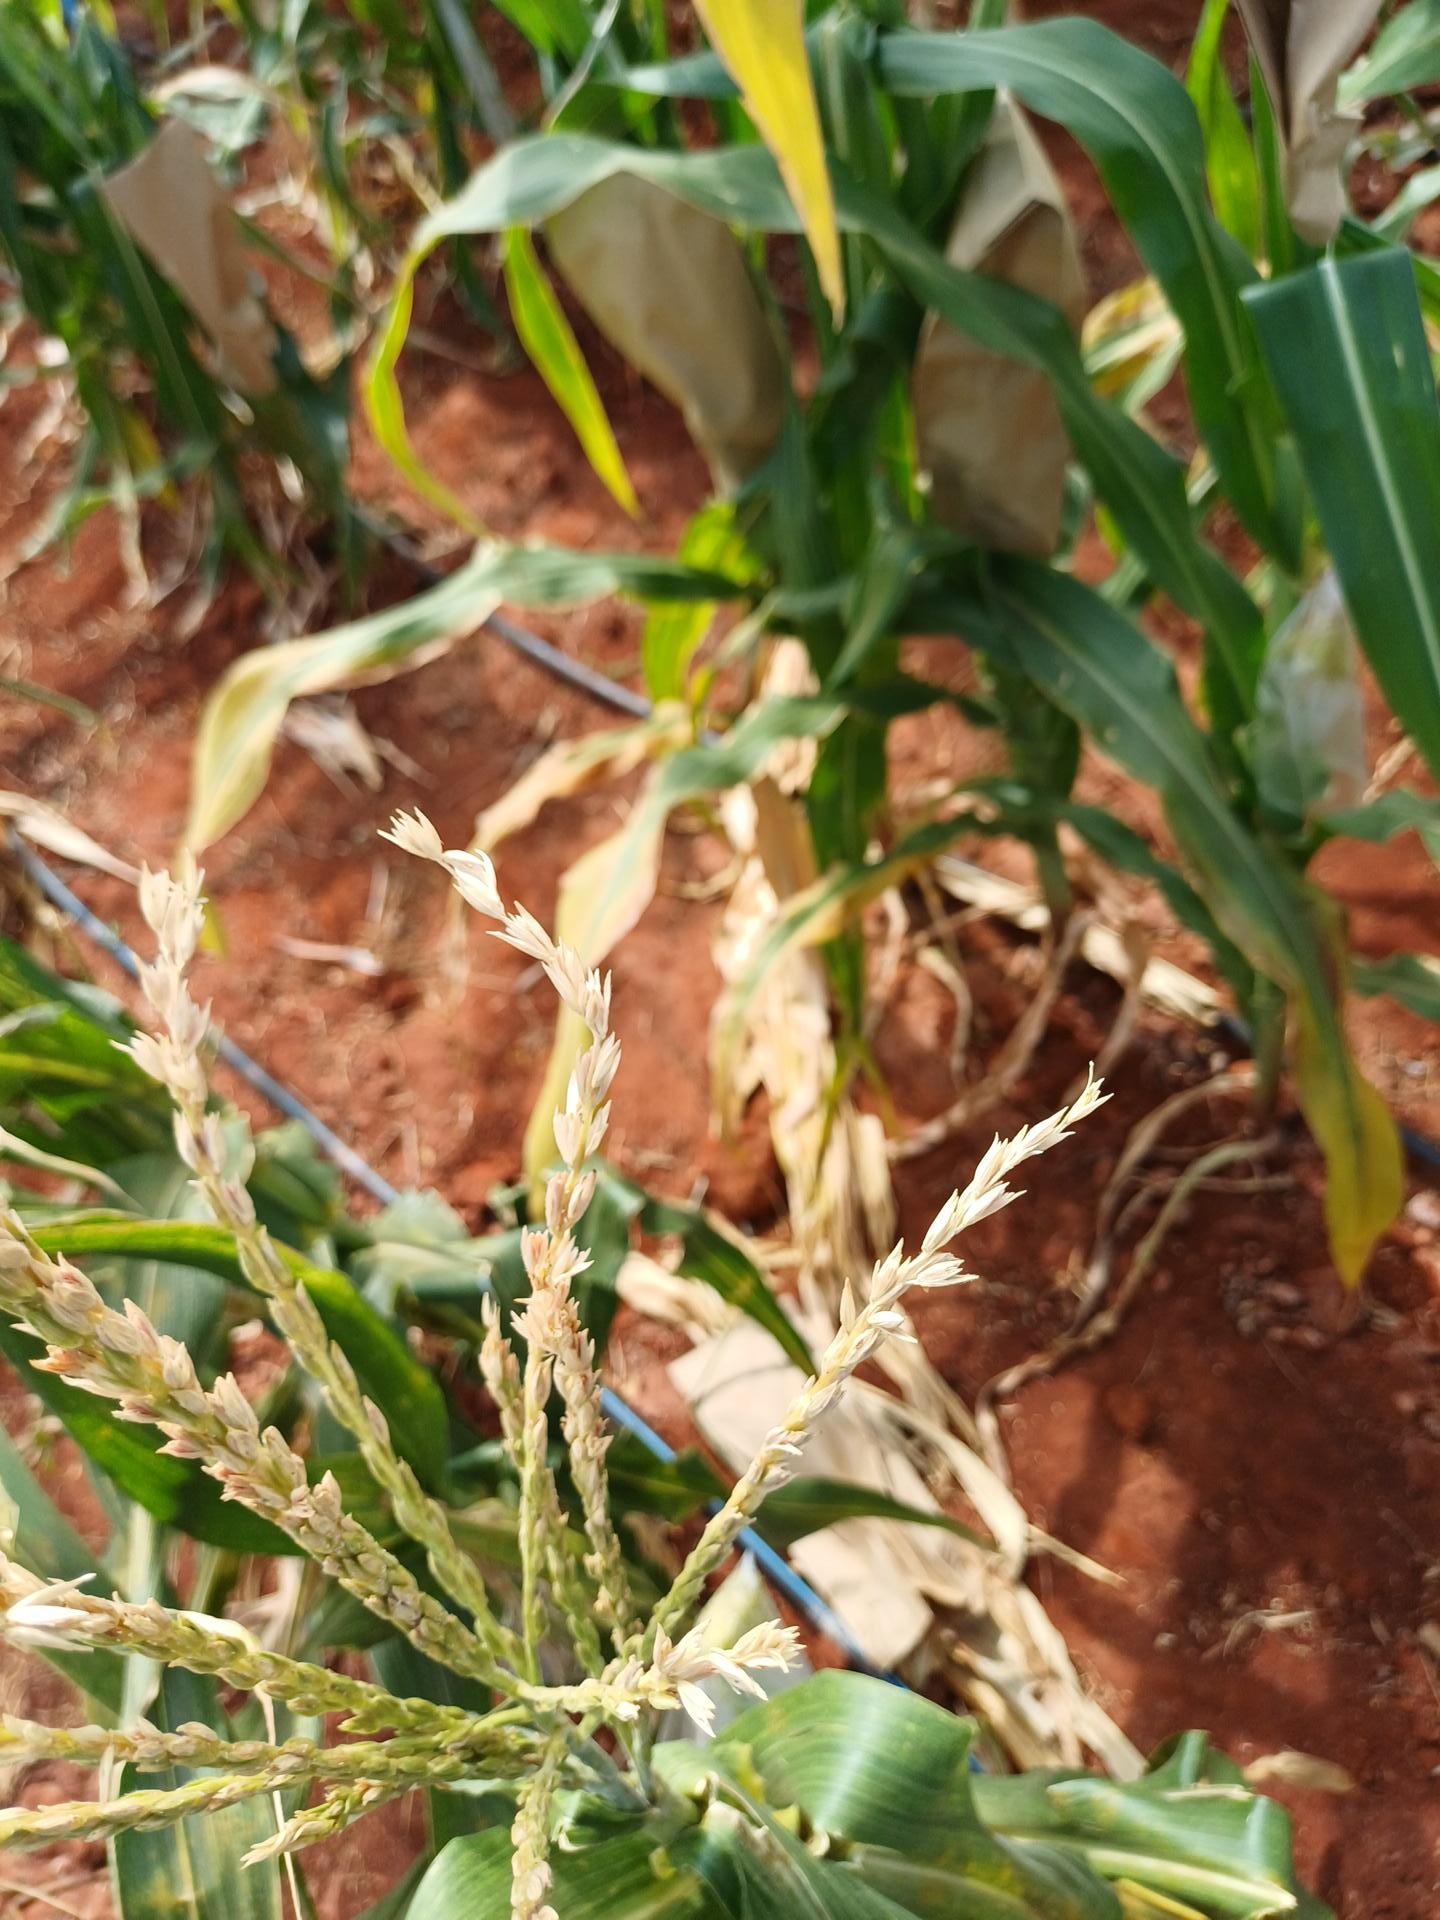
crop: maize
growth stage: flowering
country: Kenya
